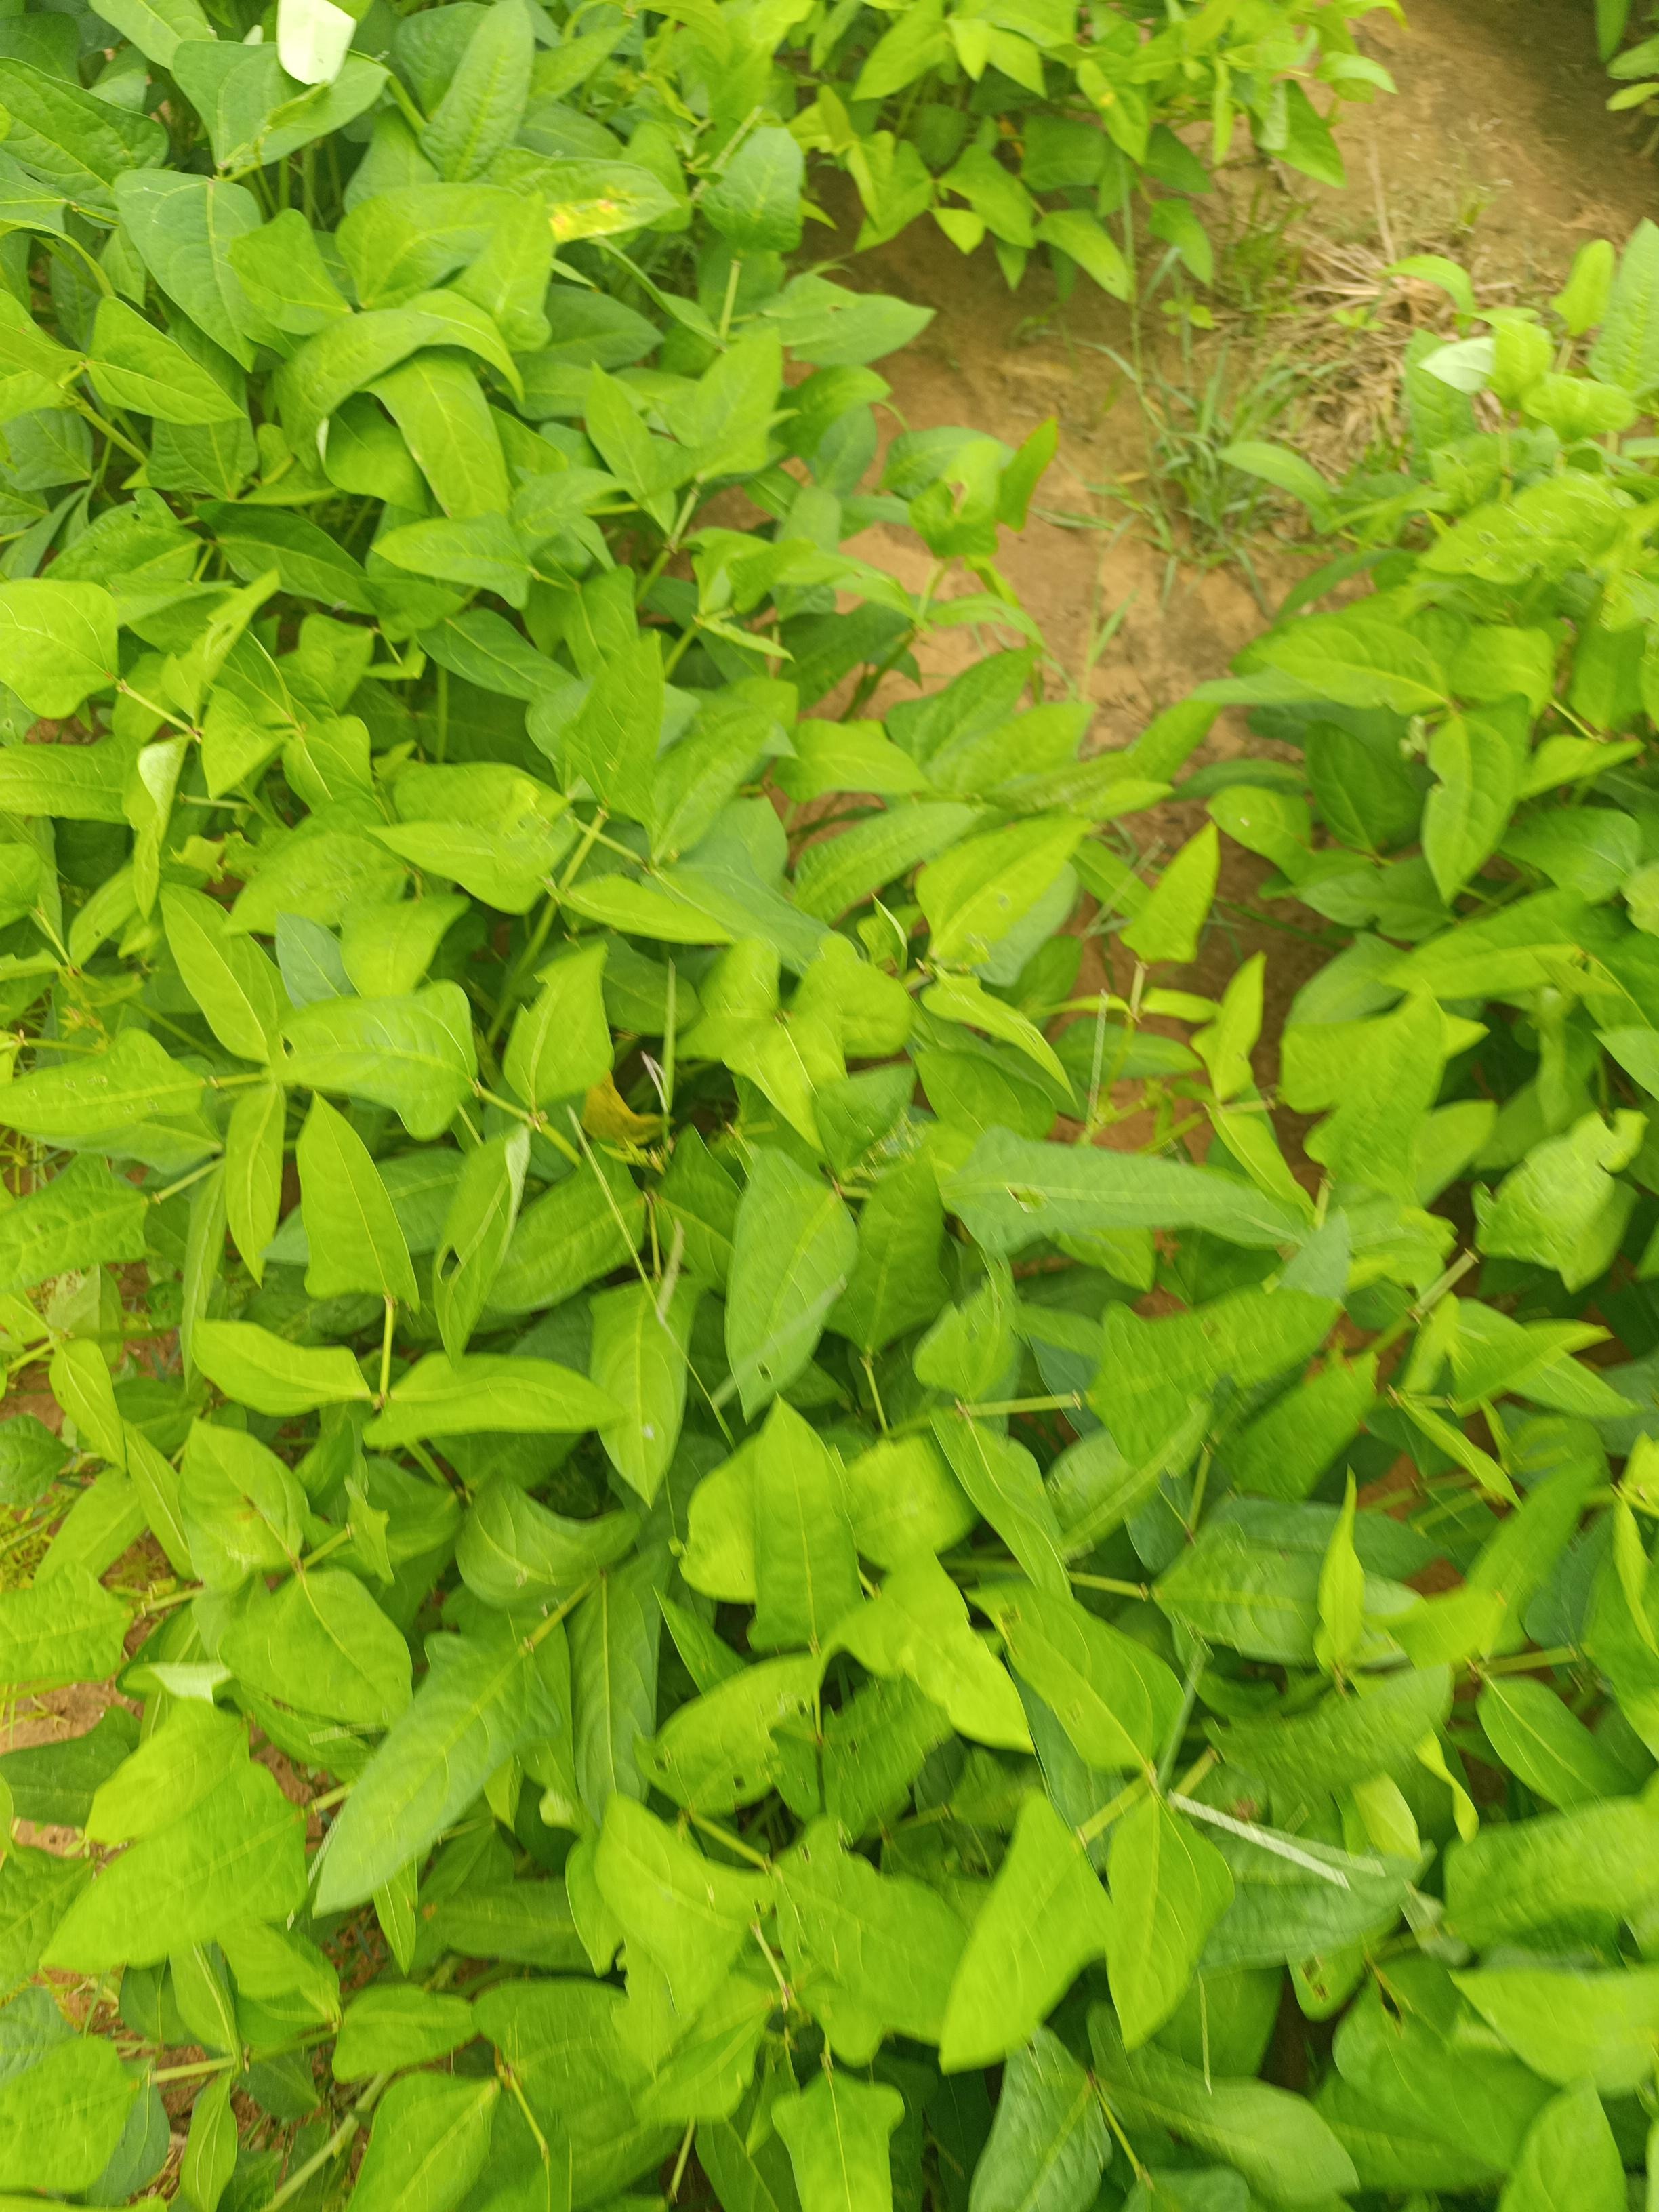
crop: cowpea
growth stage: flowering
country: Nigeria
